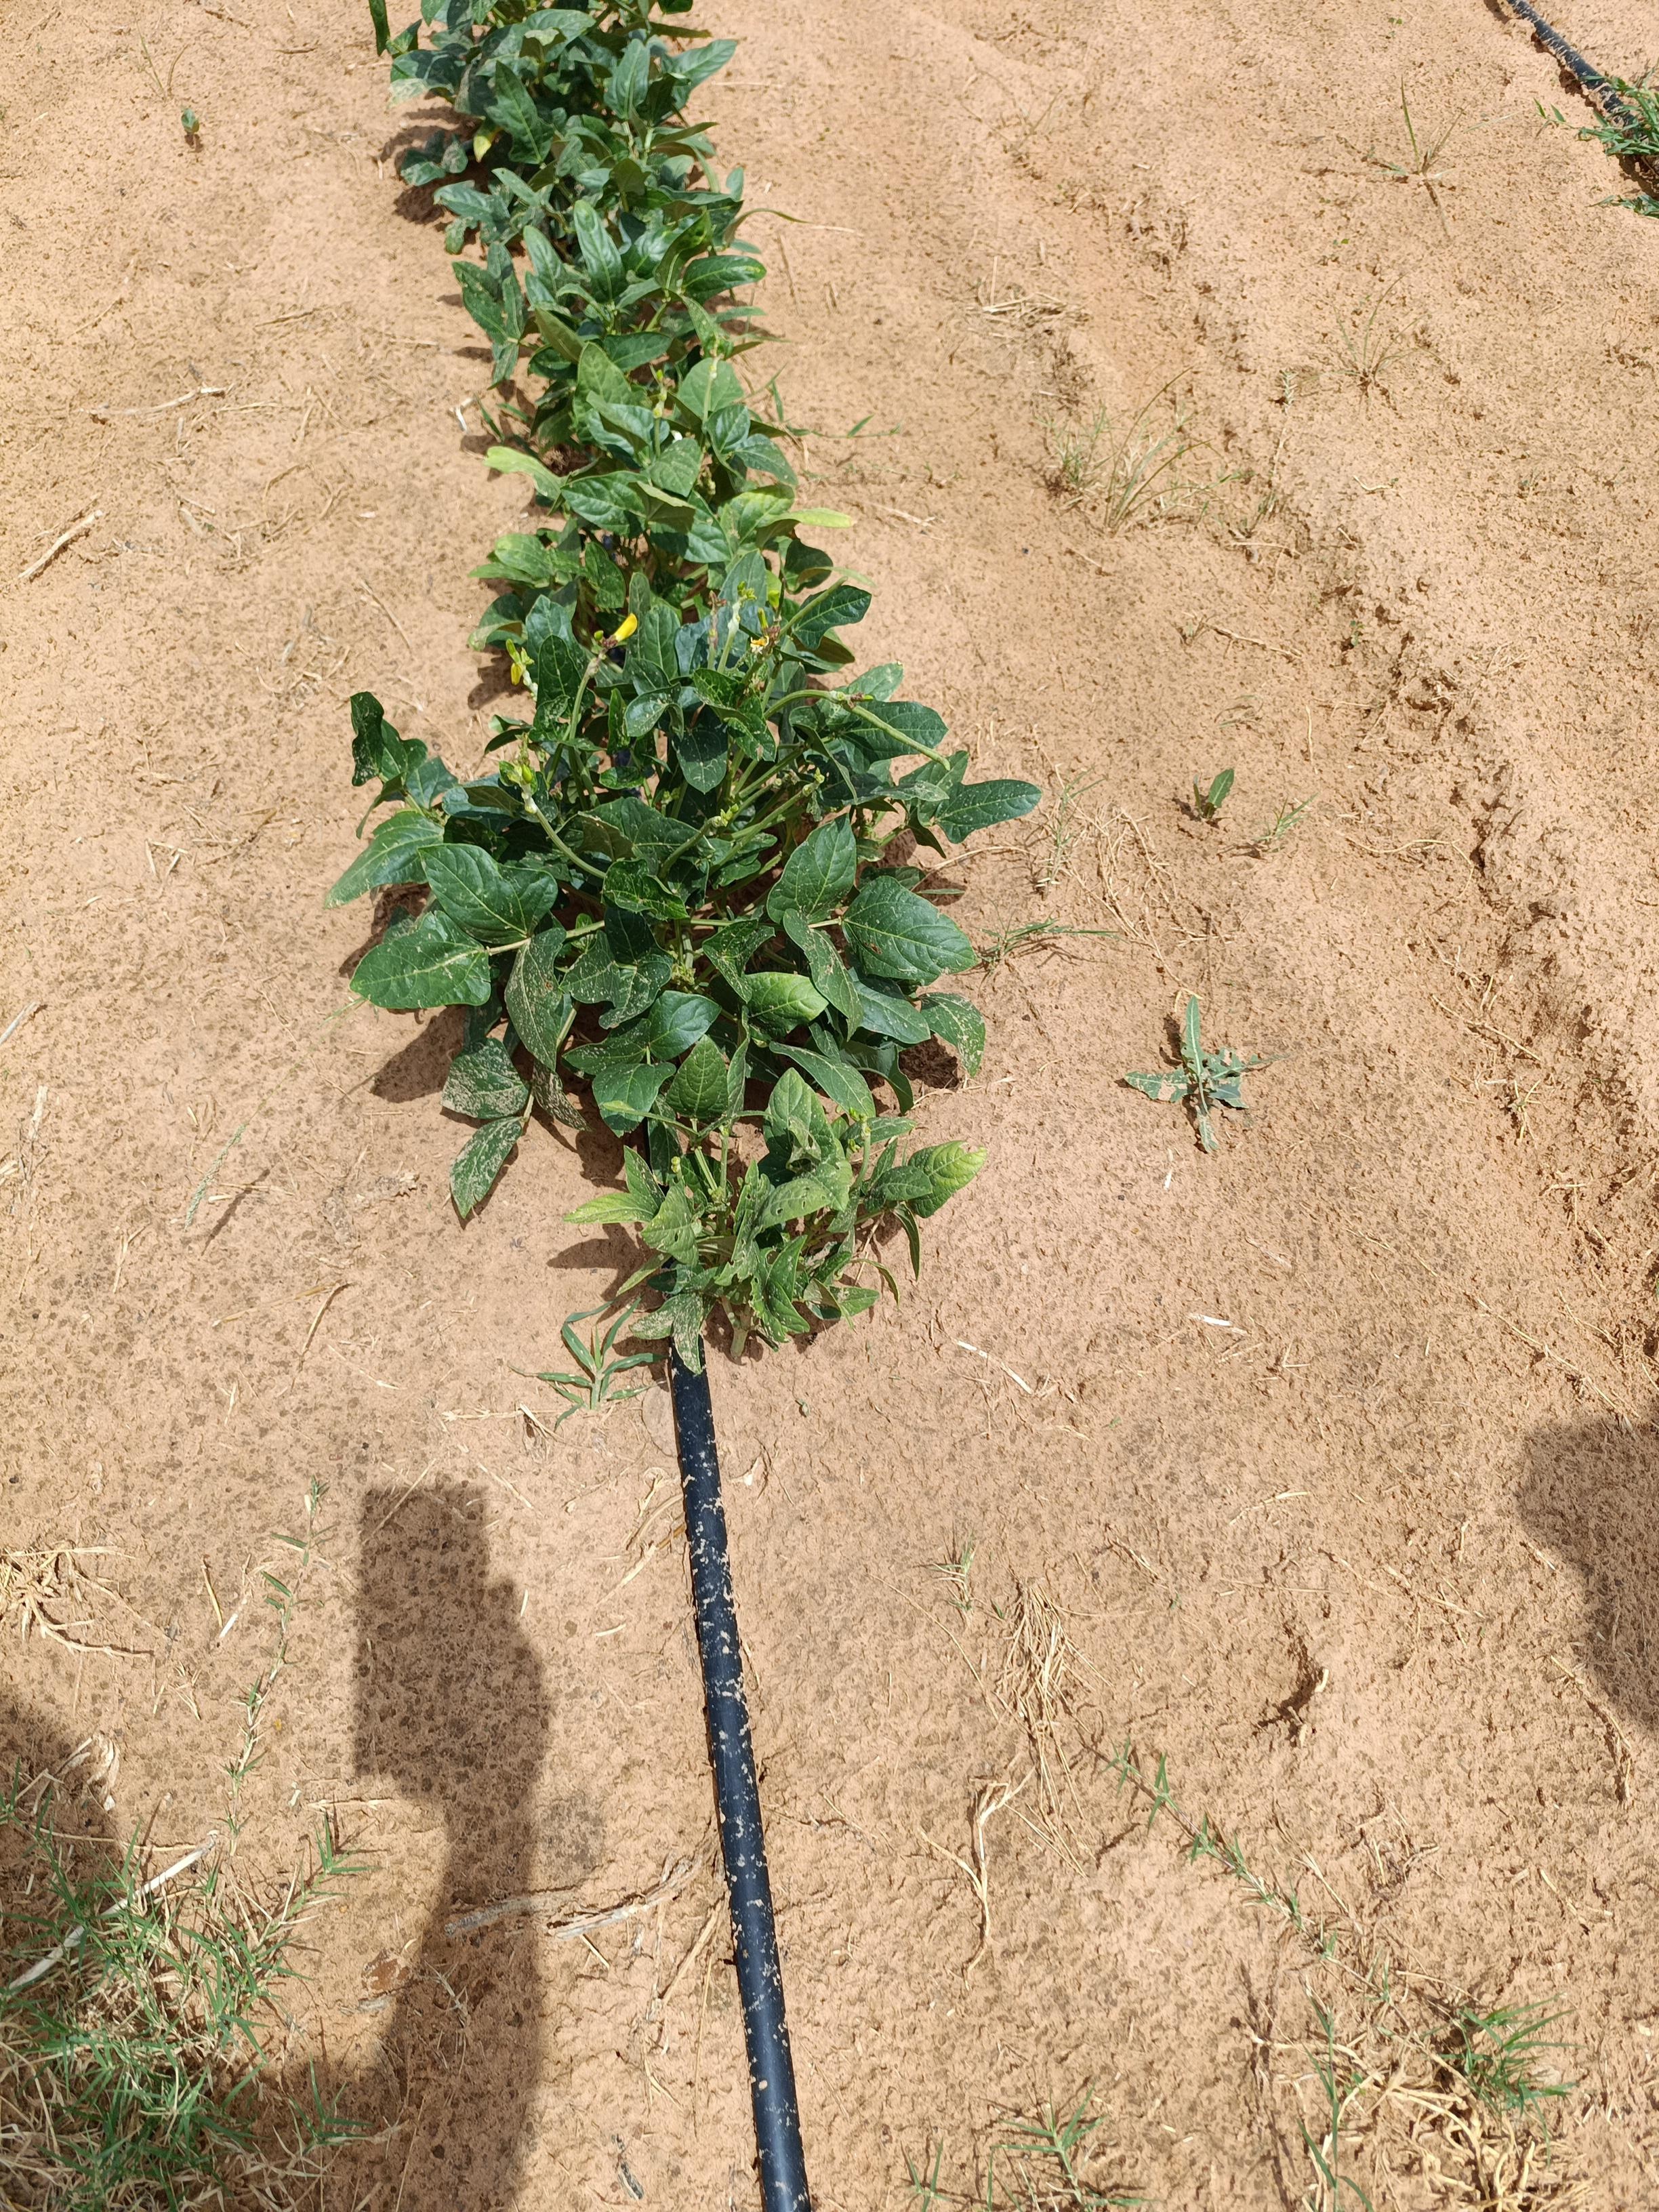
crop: cowpea
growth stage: flowering
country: Nigeria
